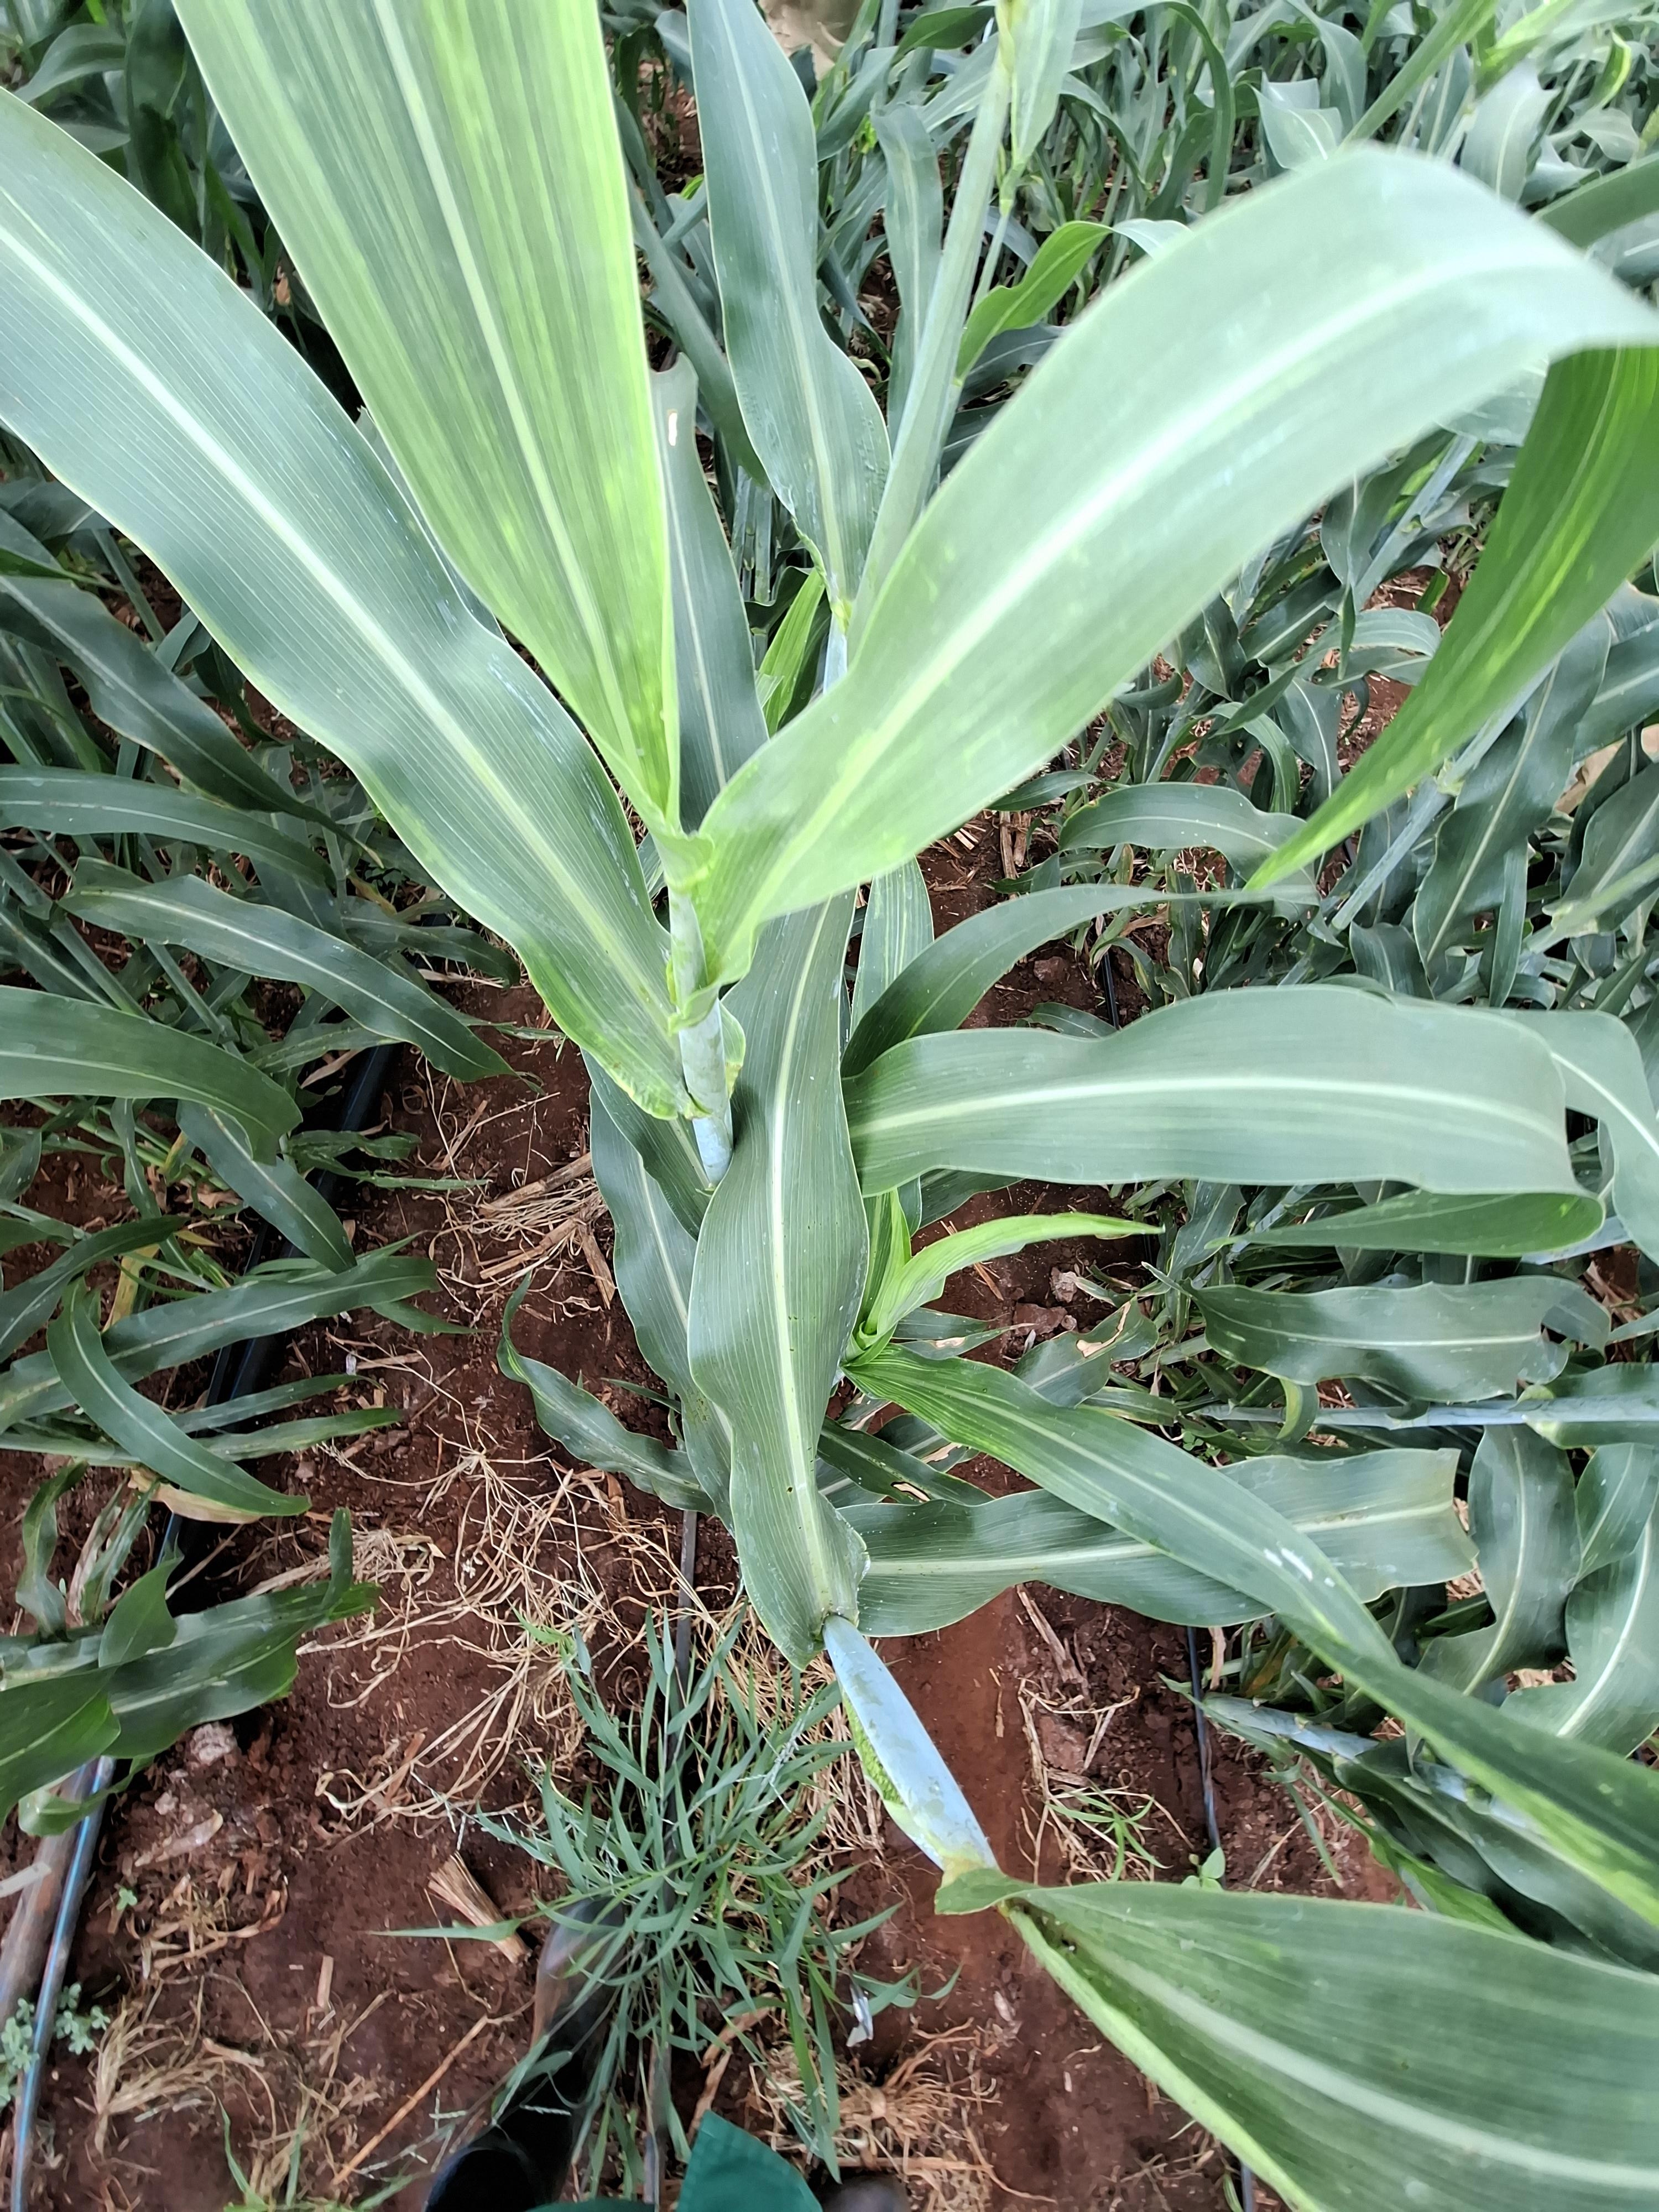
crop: sorghum
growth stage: vegetative
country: Kenya
